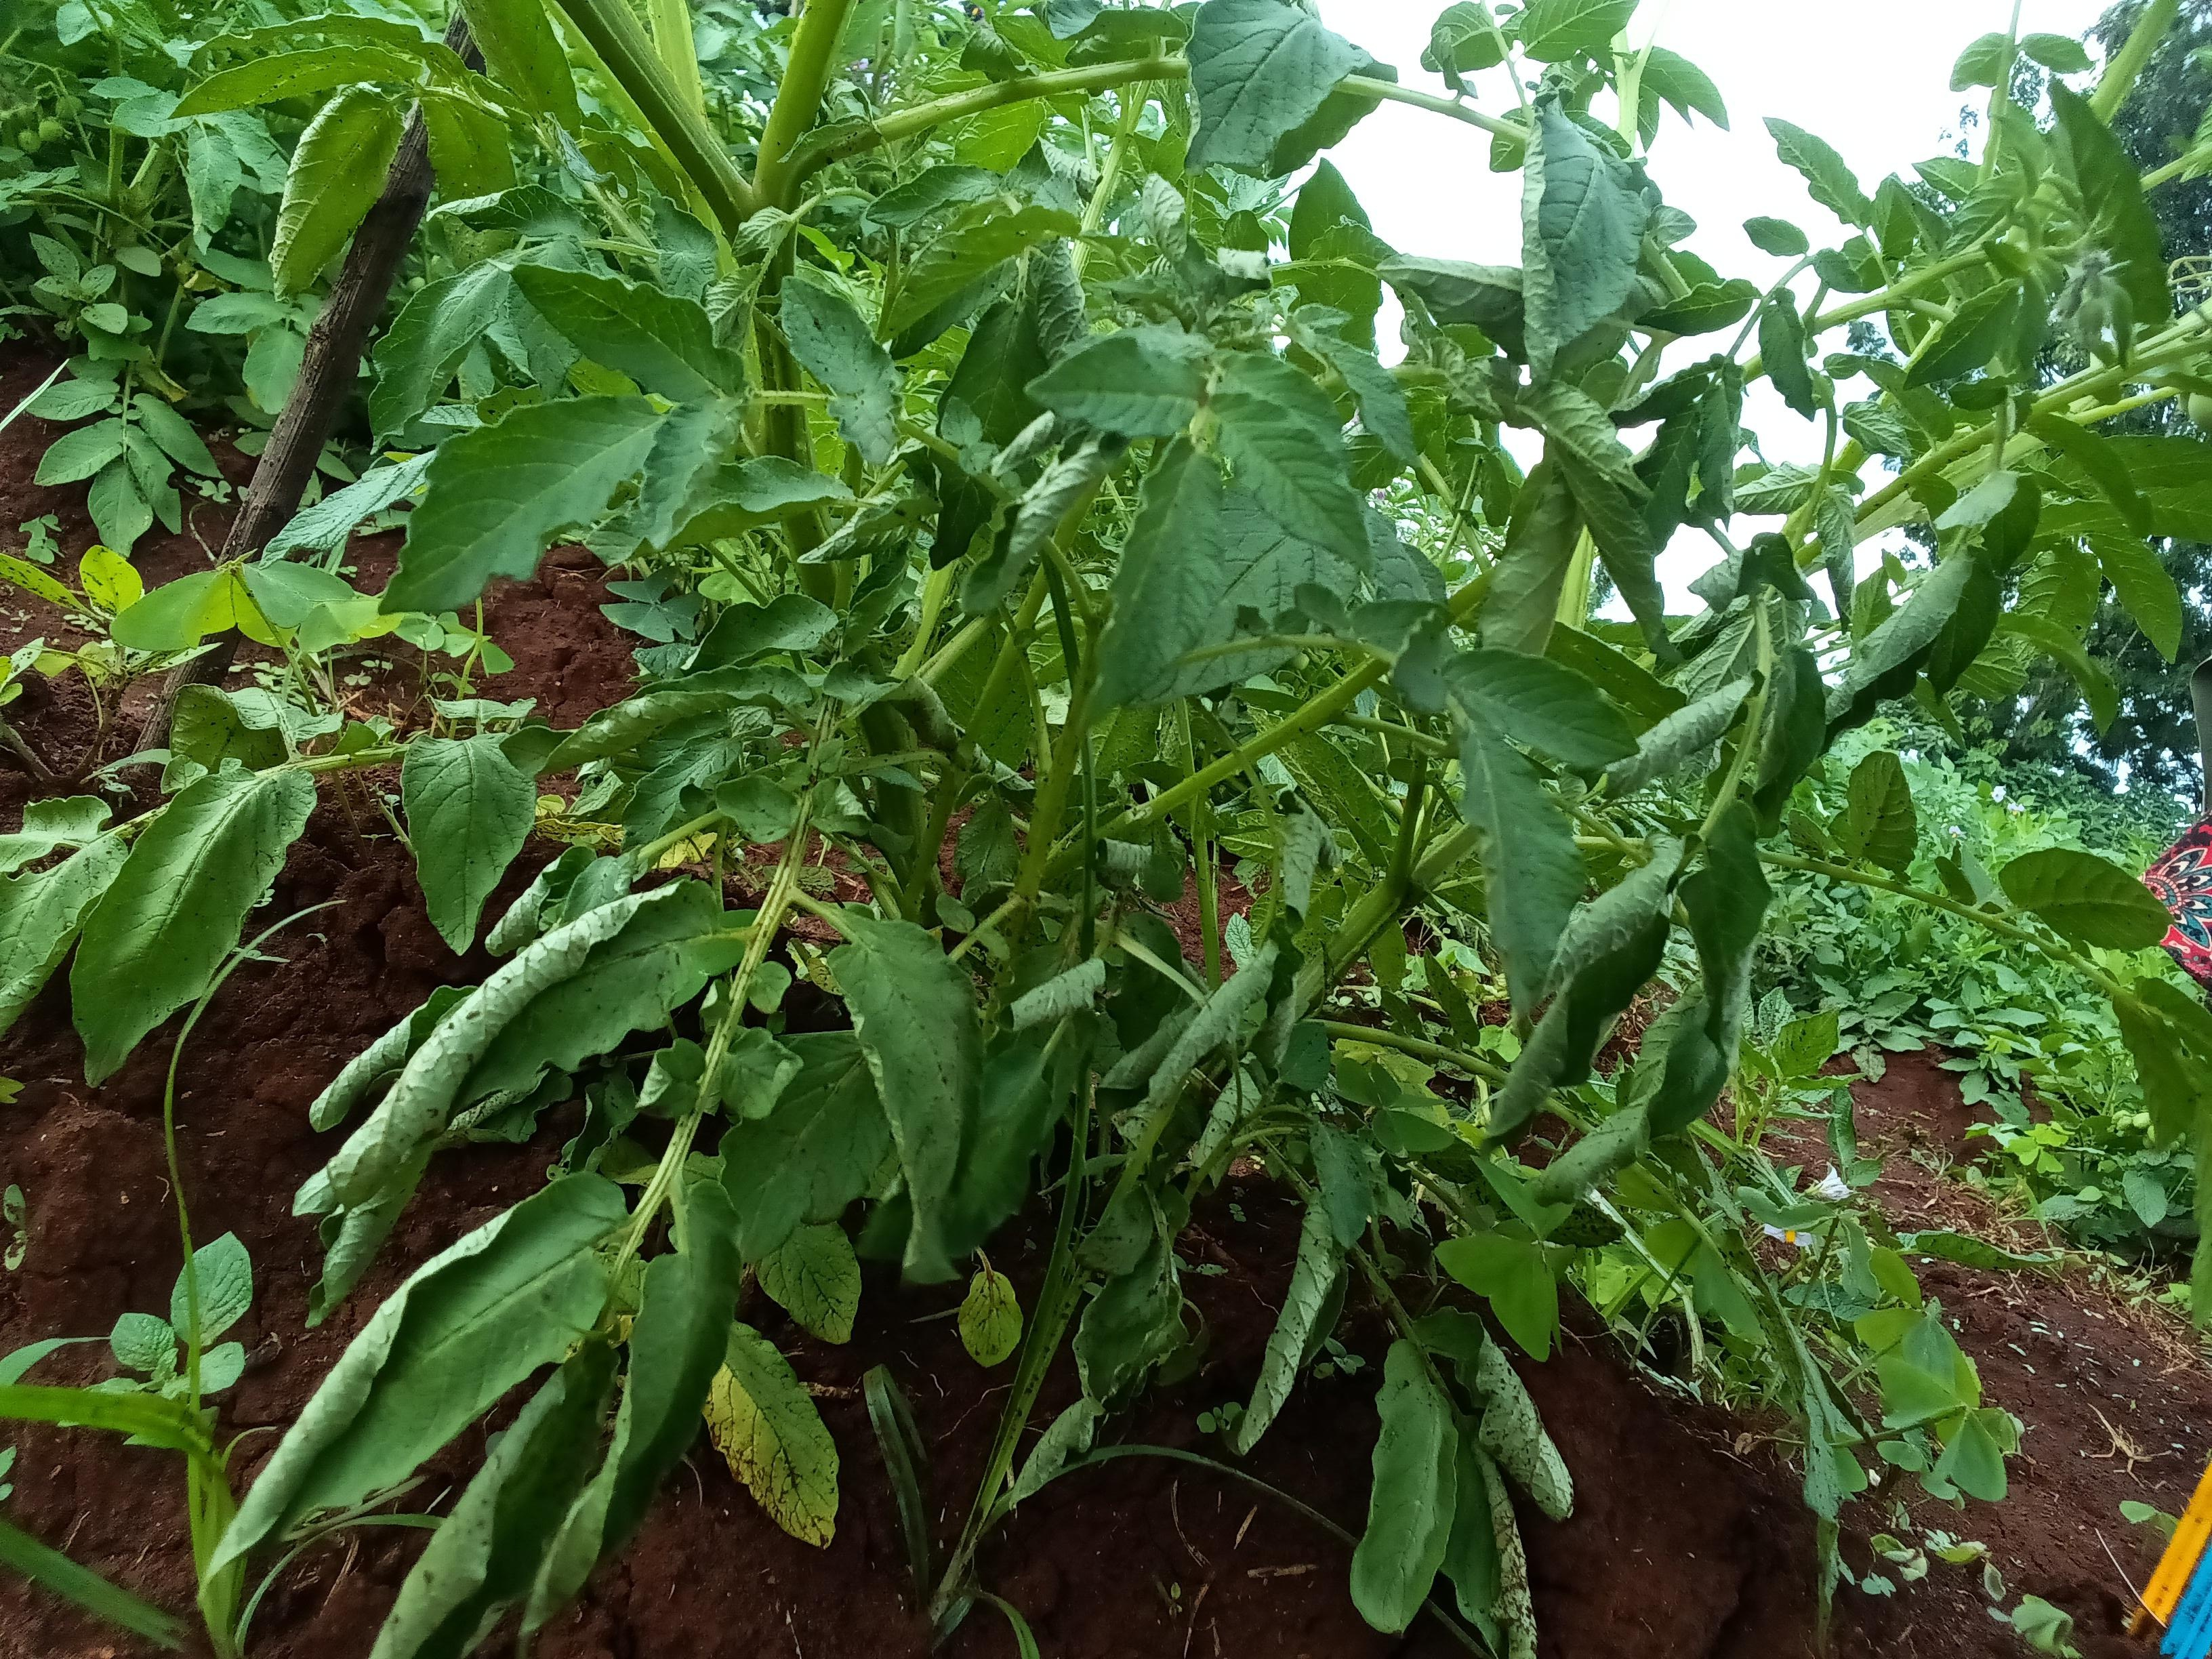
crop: potato
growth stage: flowering
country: Kenya
